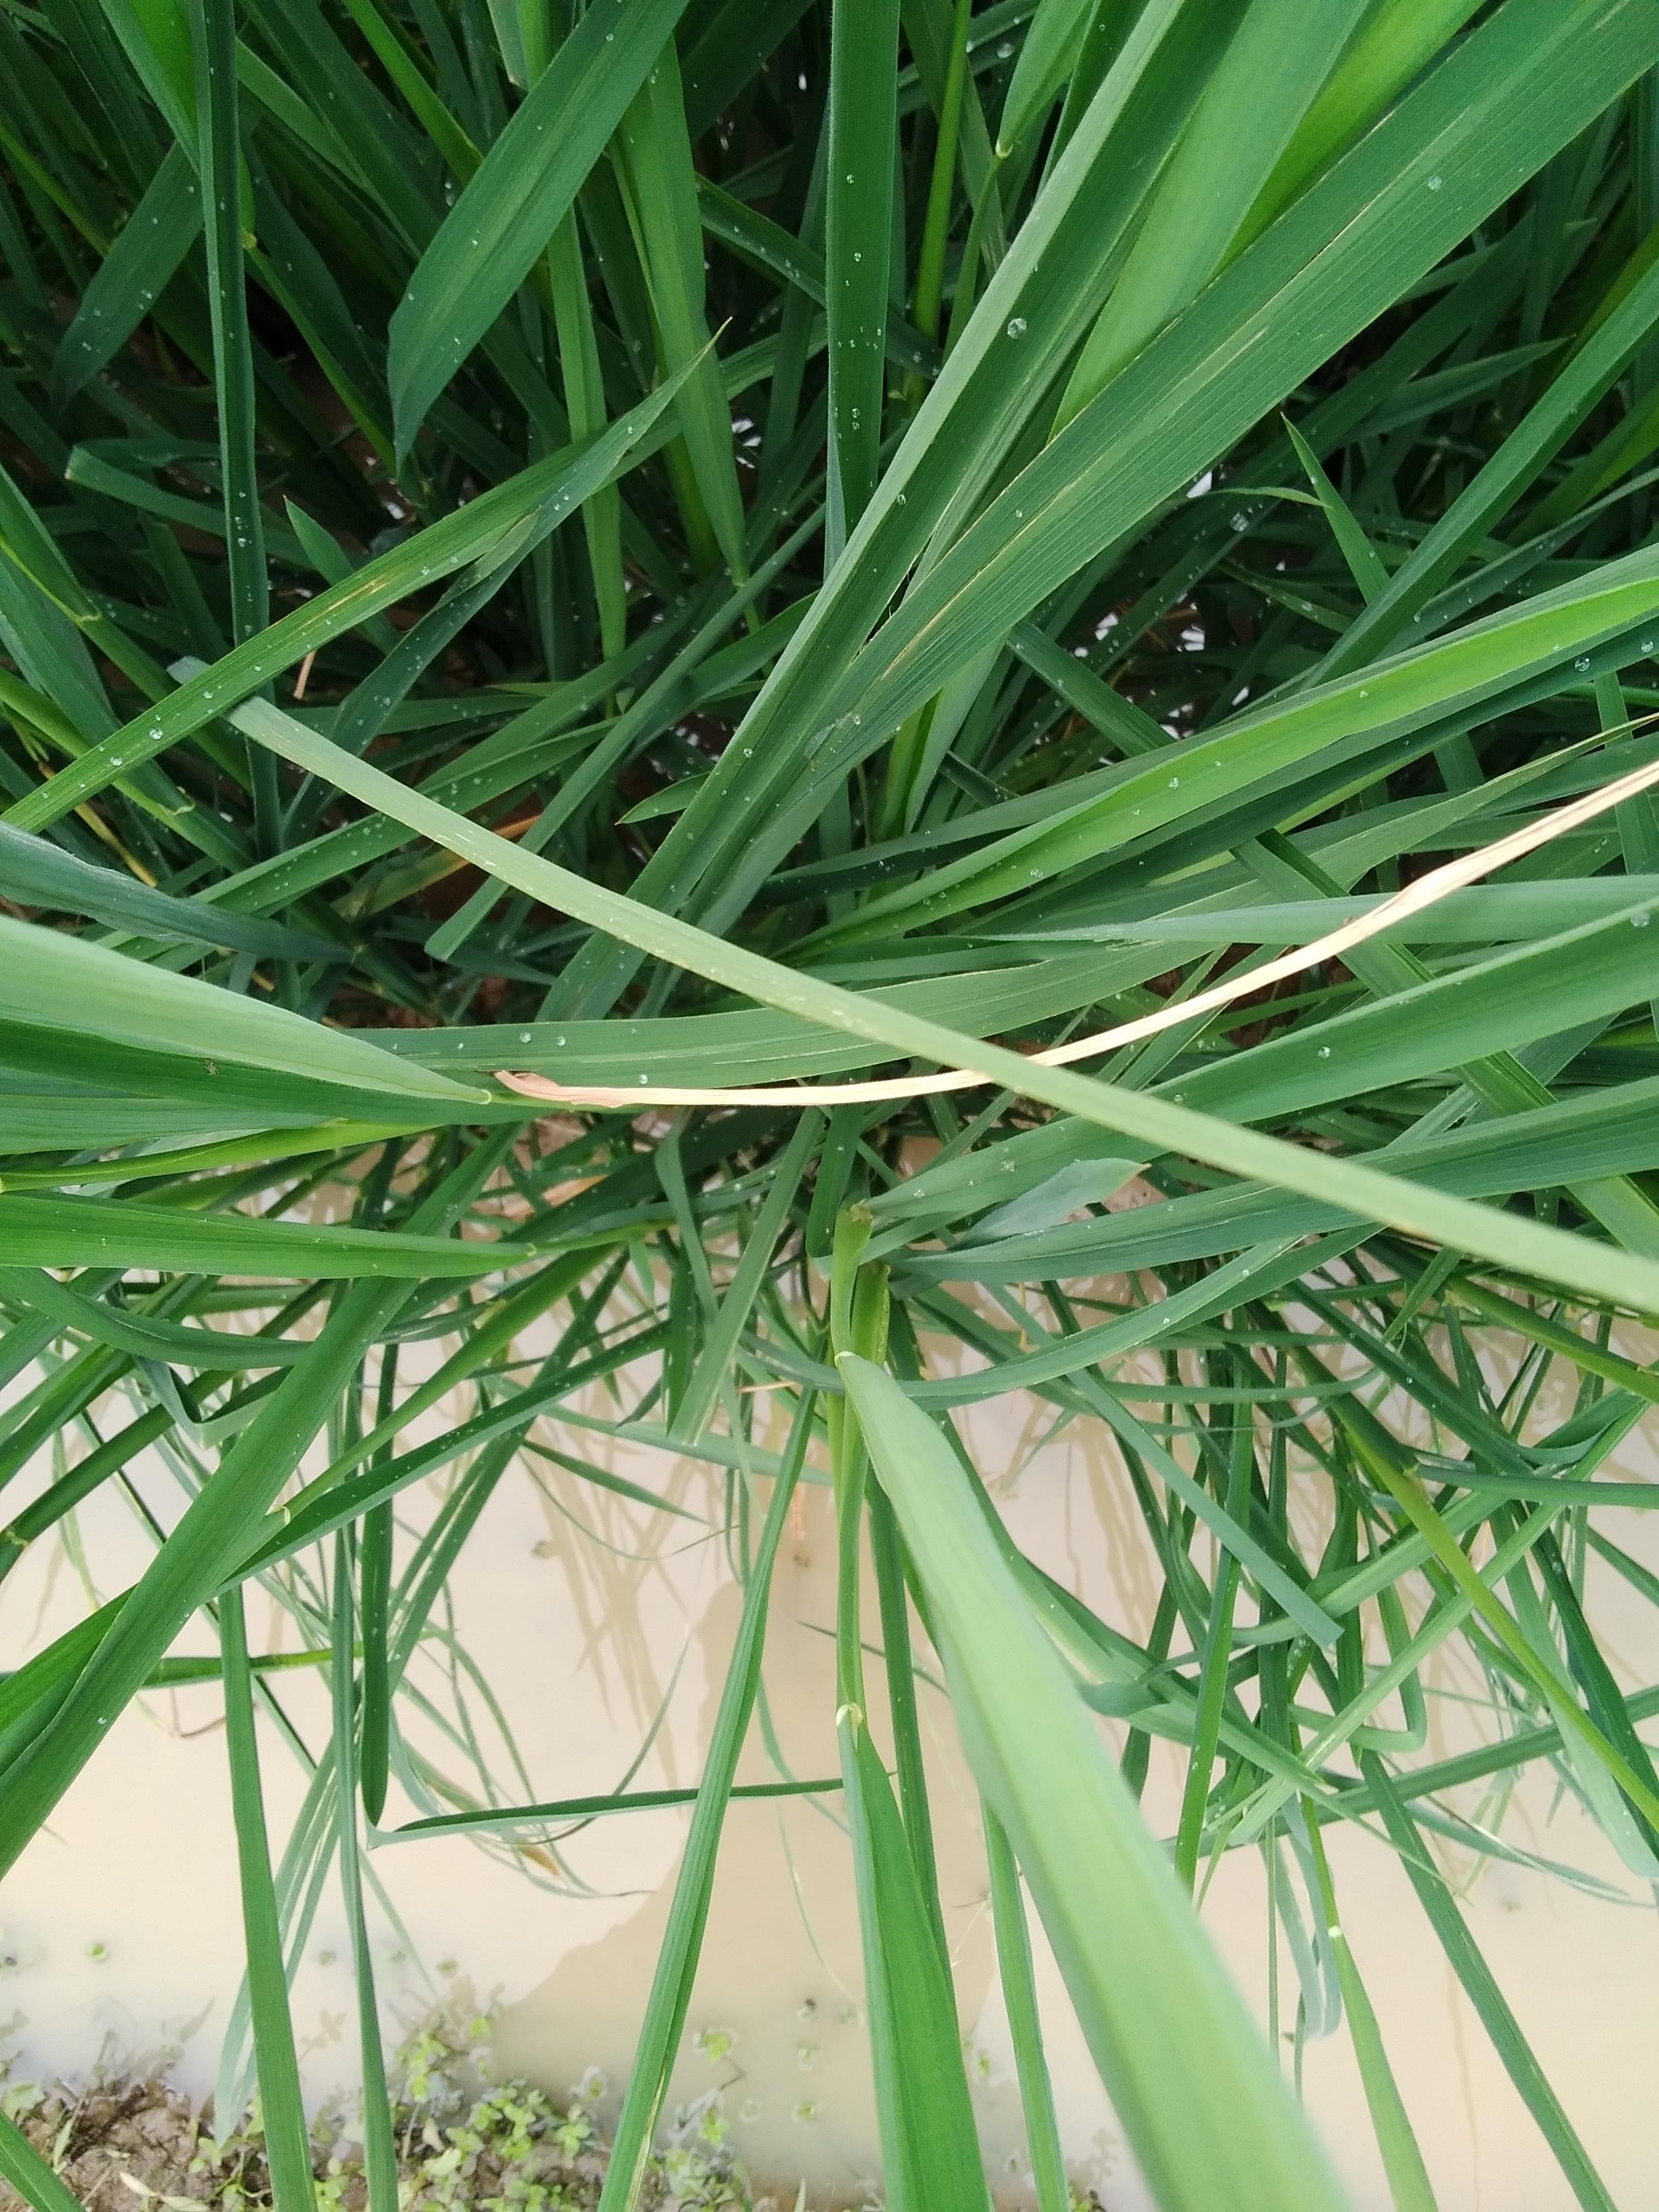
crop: rice
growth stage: booting
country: Nigeria
